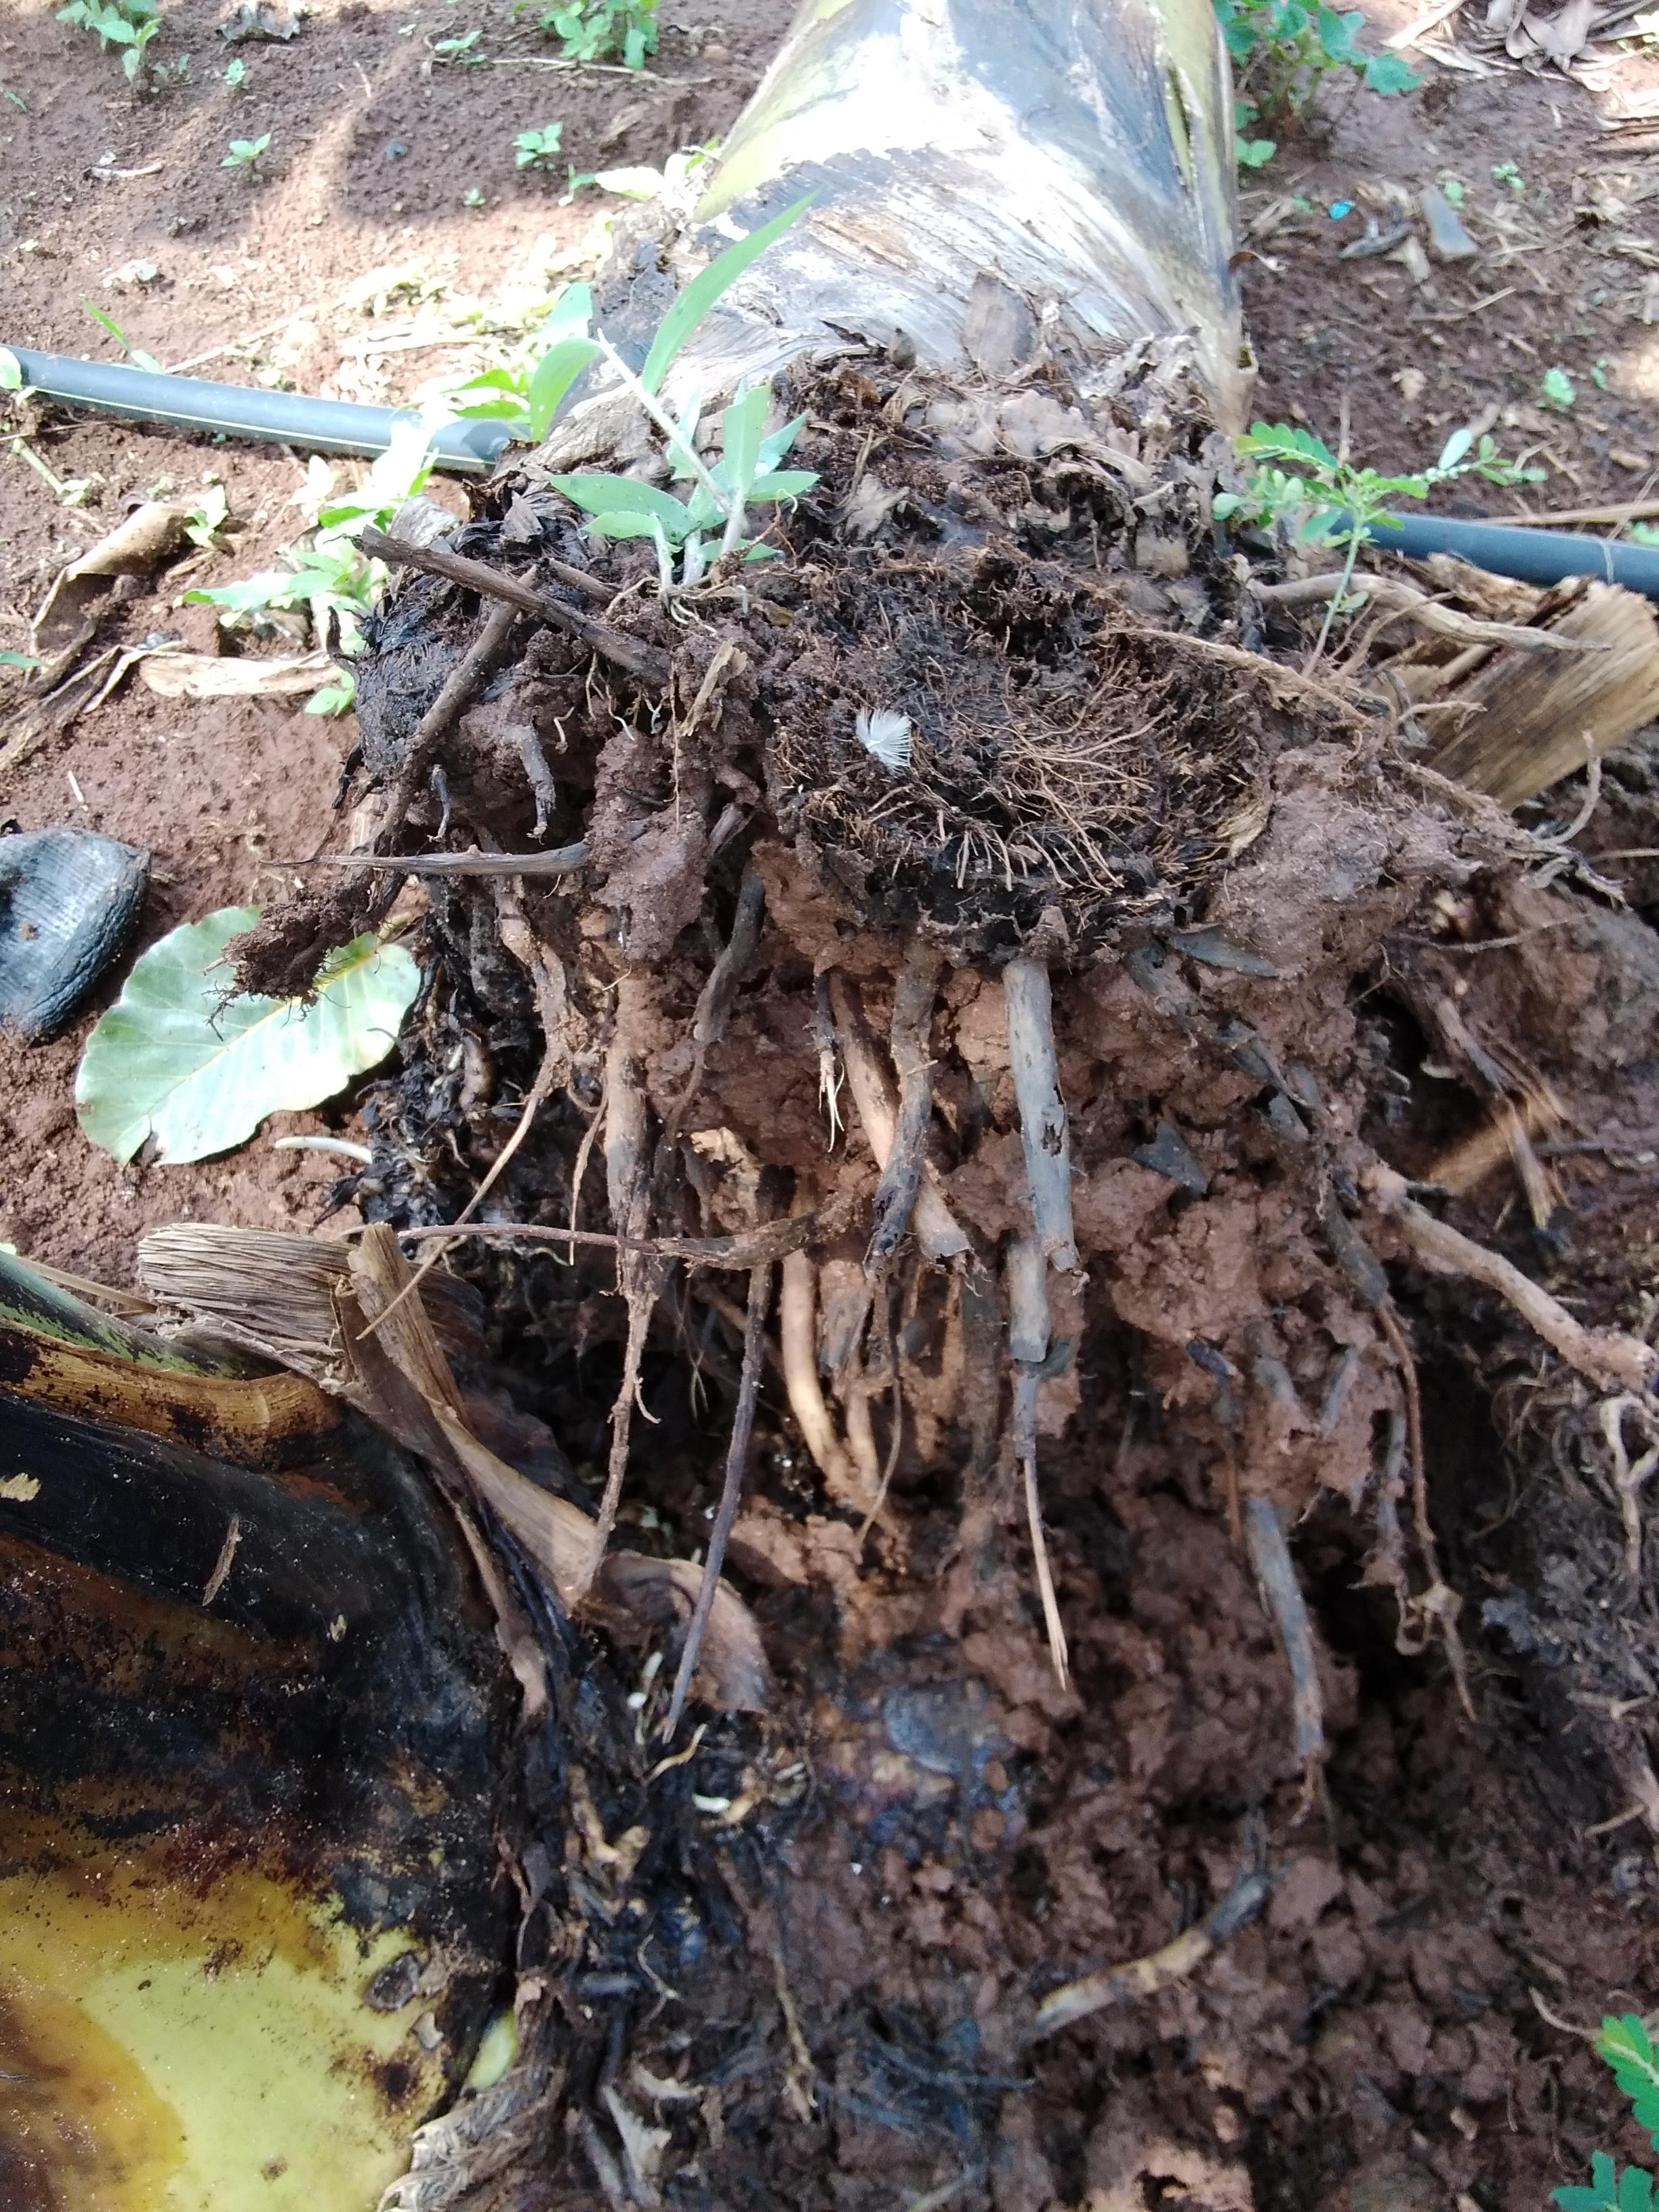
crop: banana
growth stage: flowering
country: Tanzania
